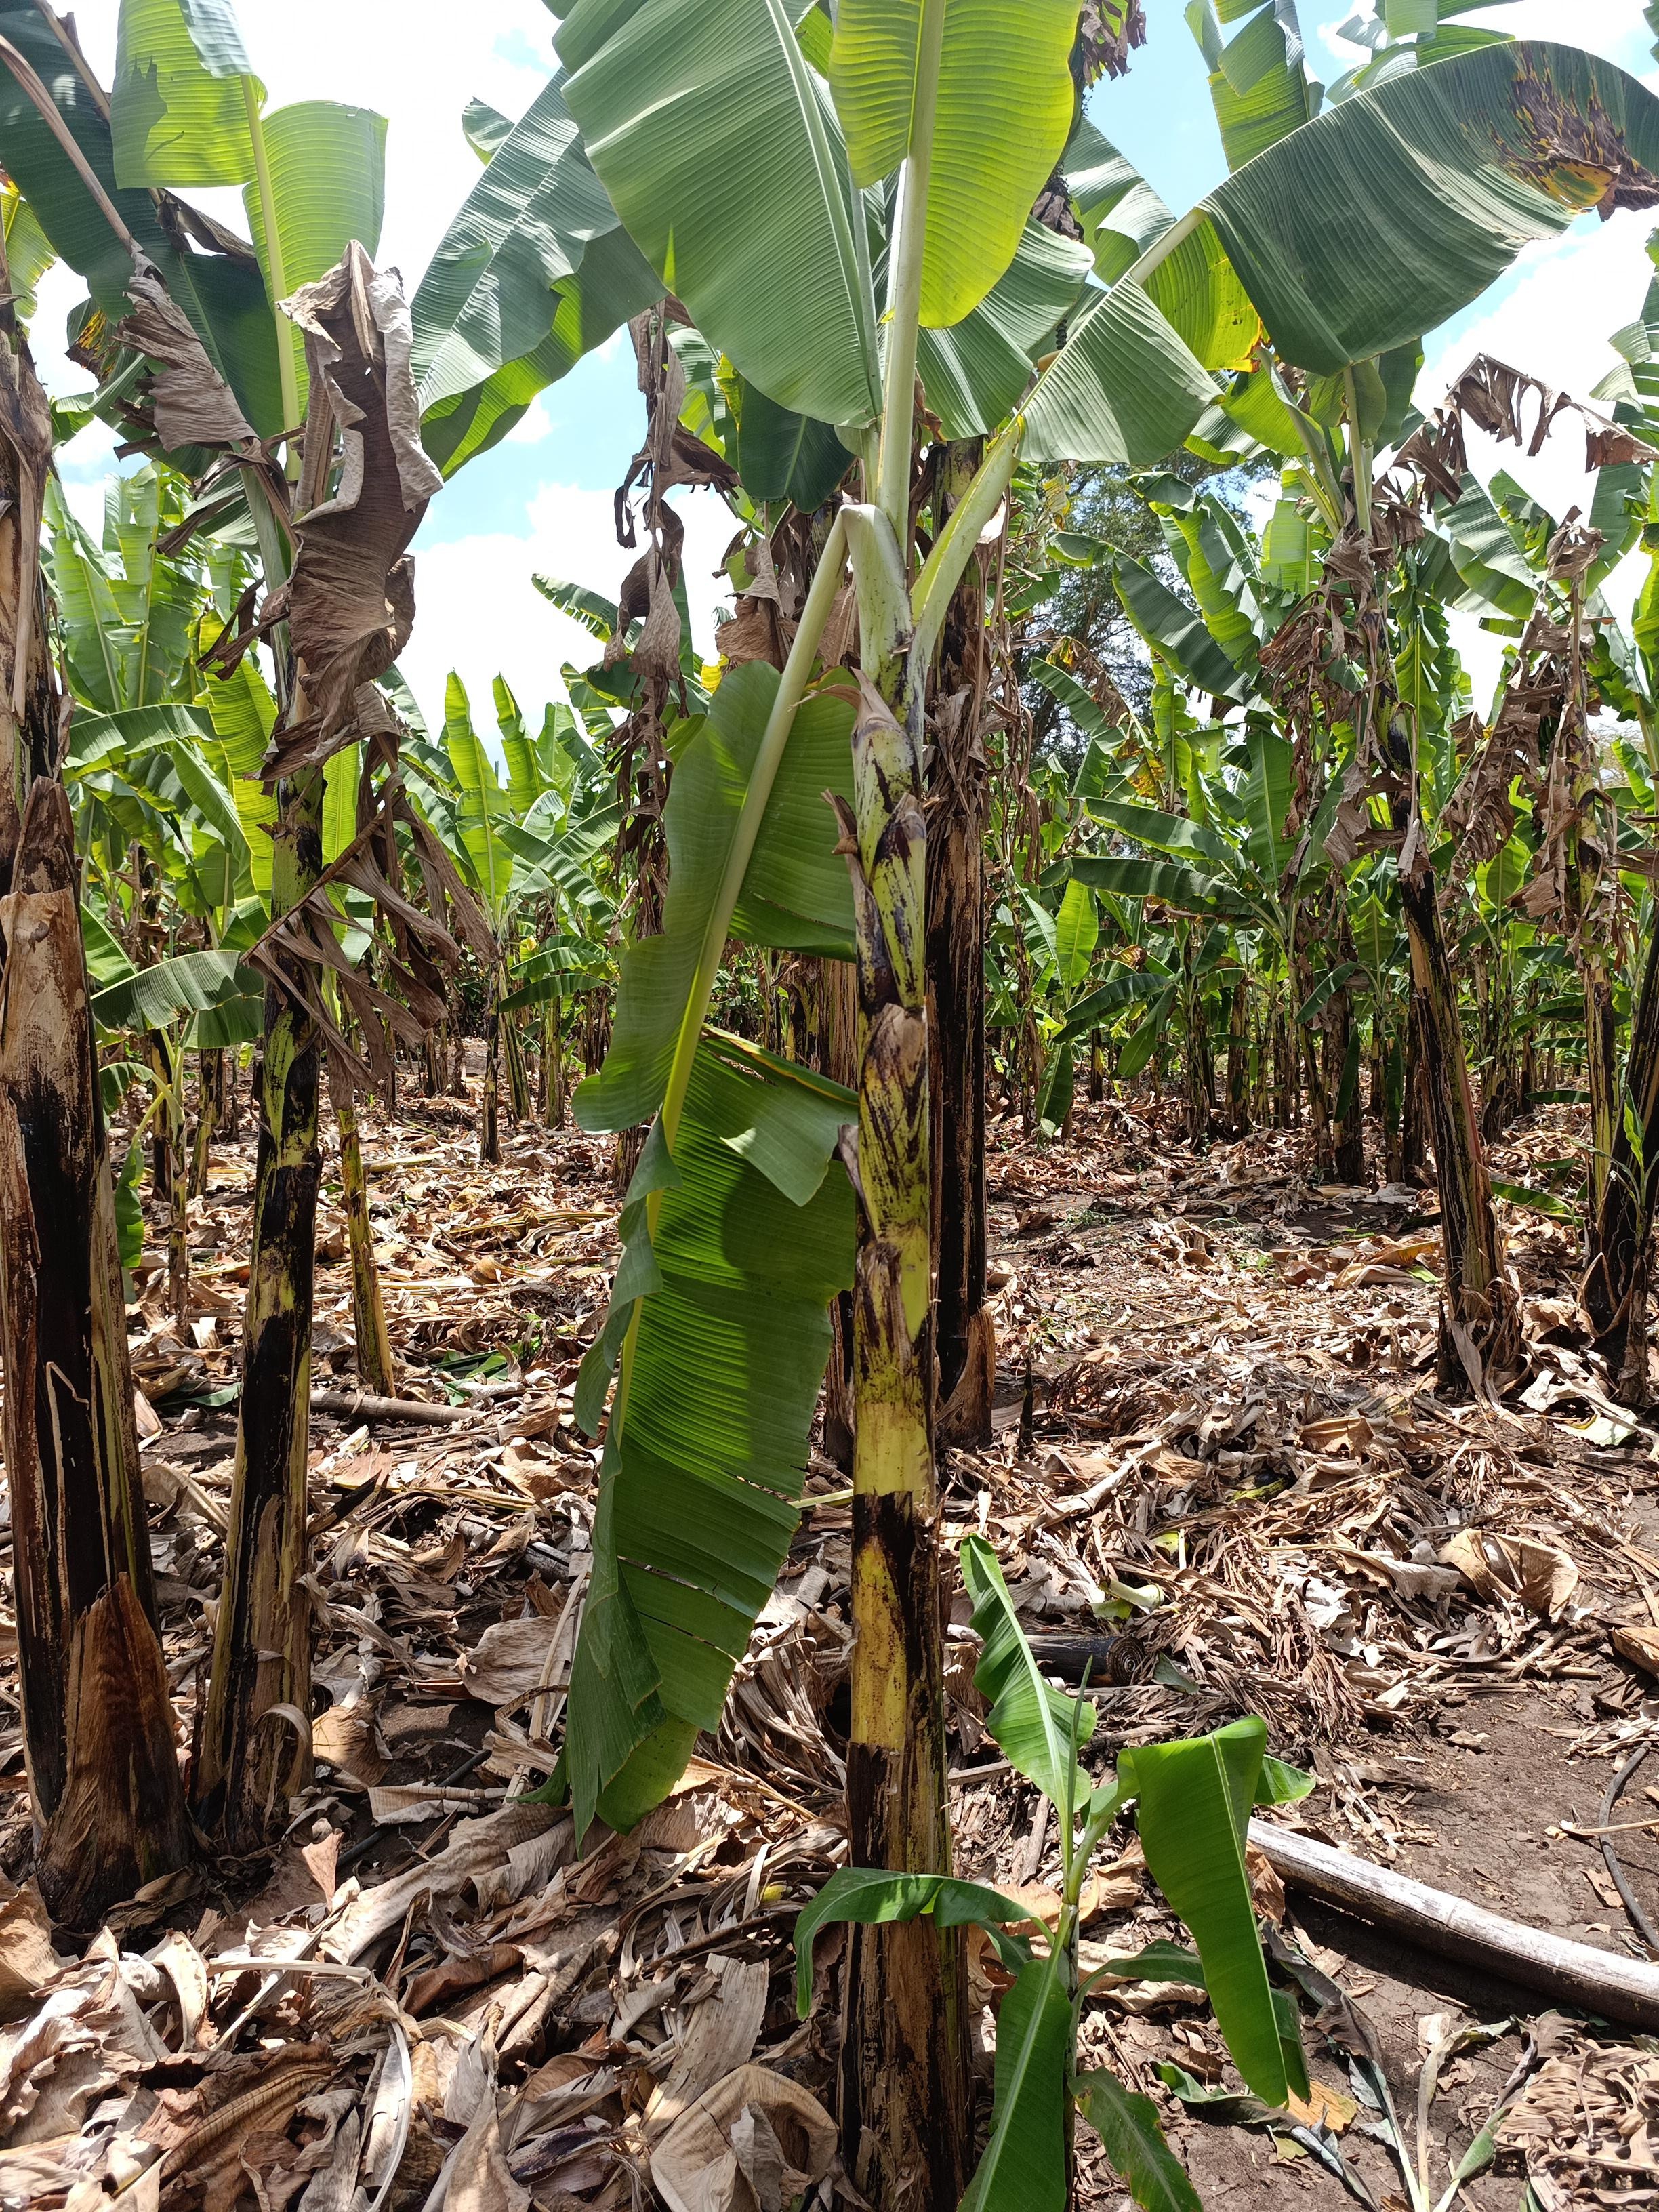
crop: banana
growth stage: vegetative
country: Tanzania
